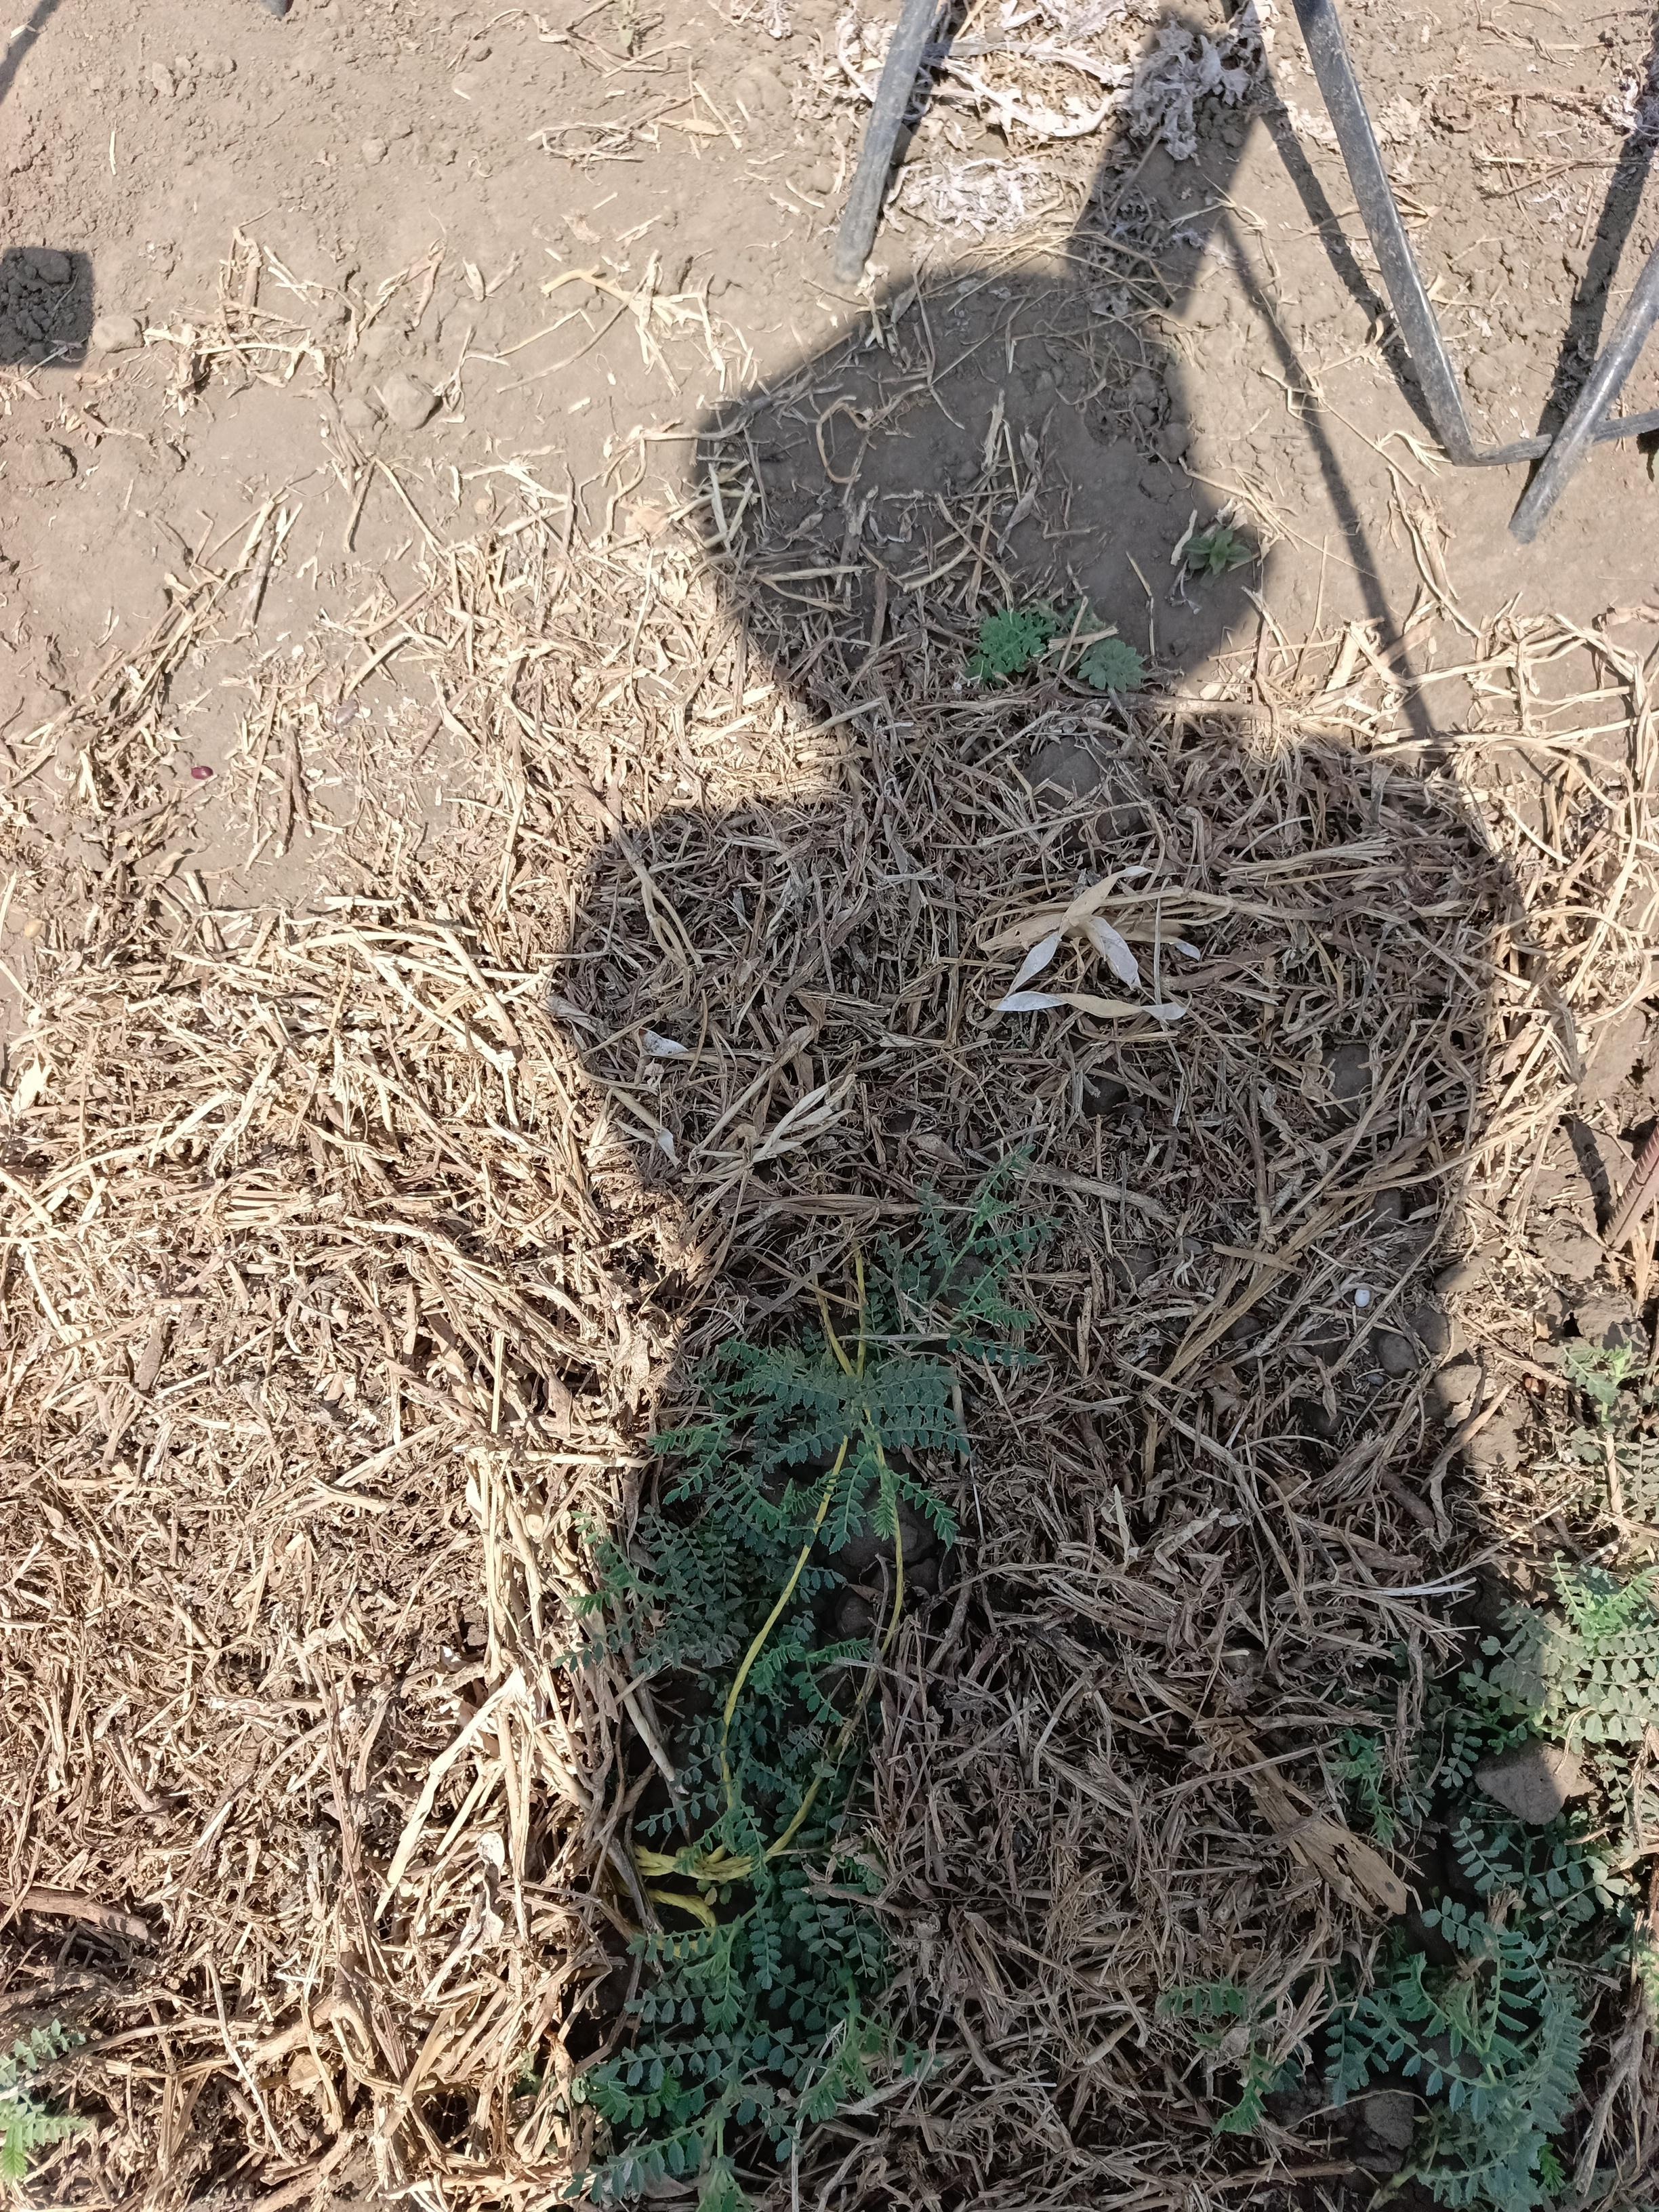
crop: chickpea
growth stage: vegetative
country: Tanzania
